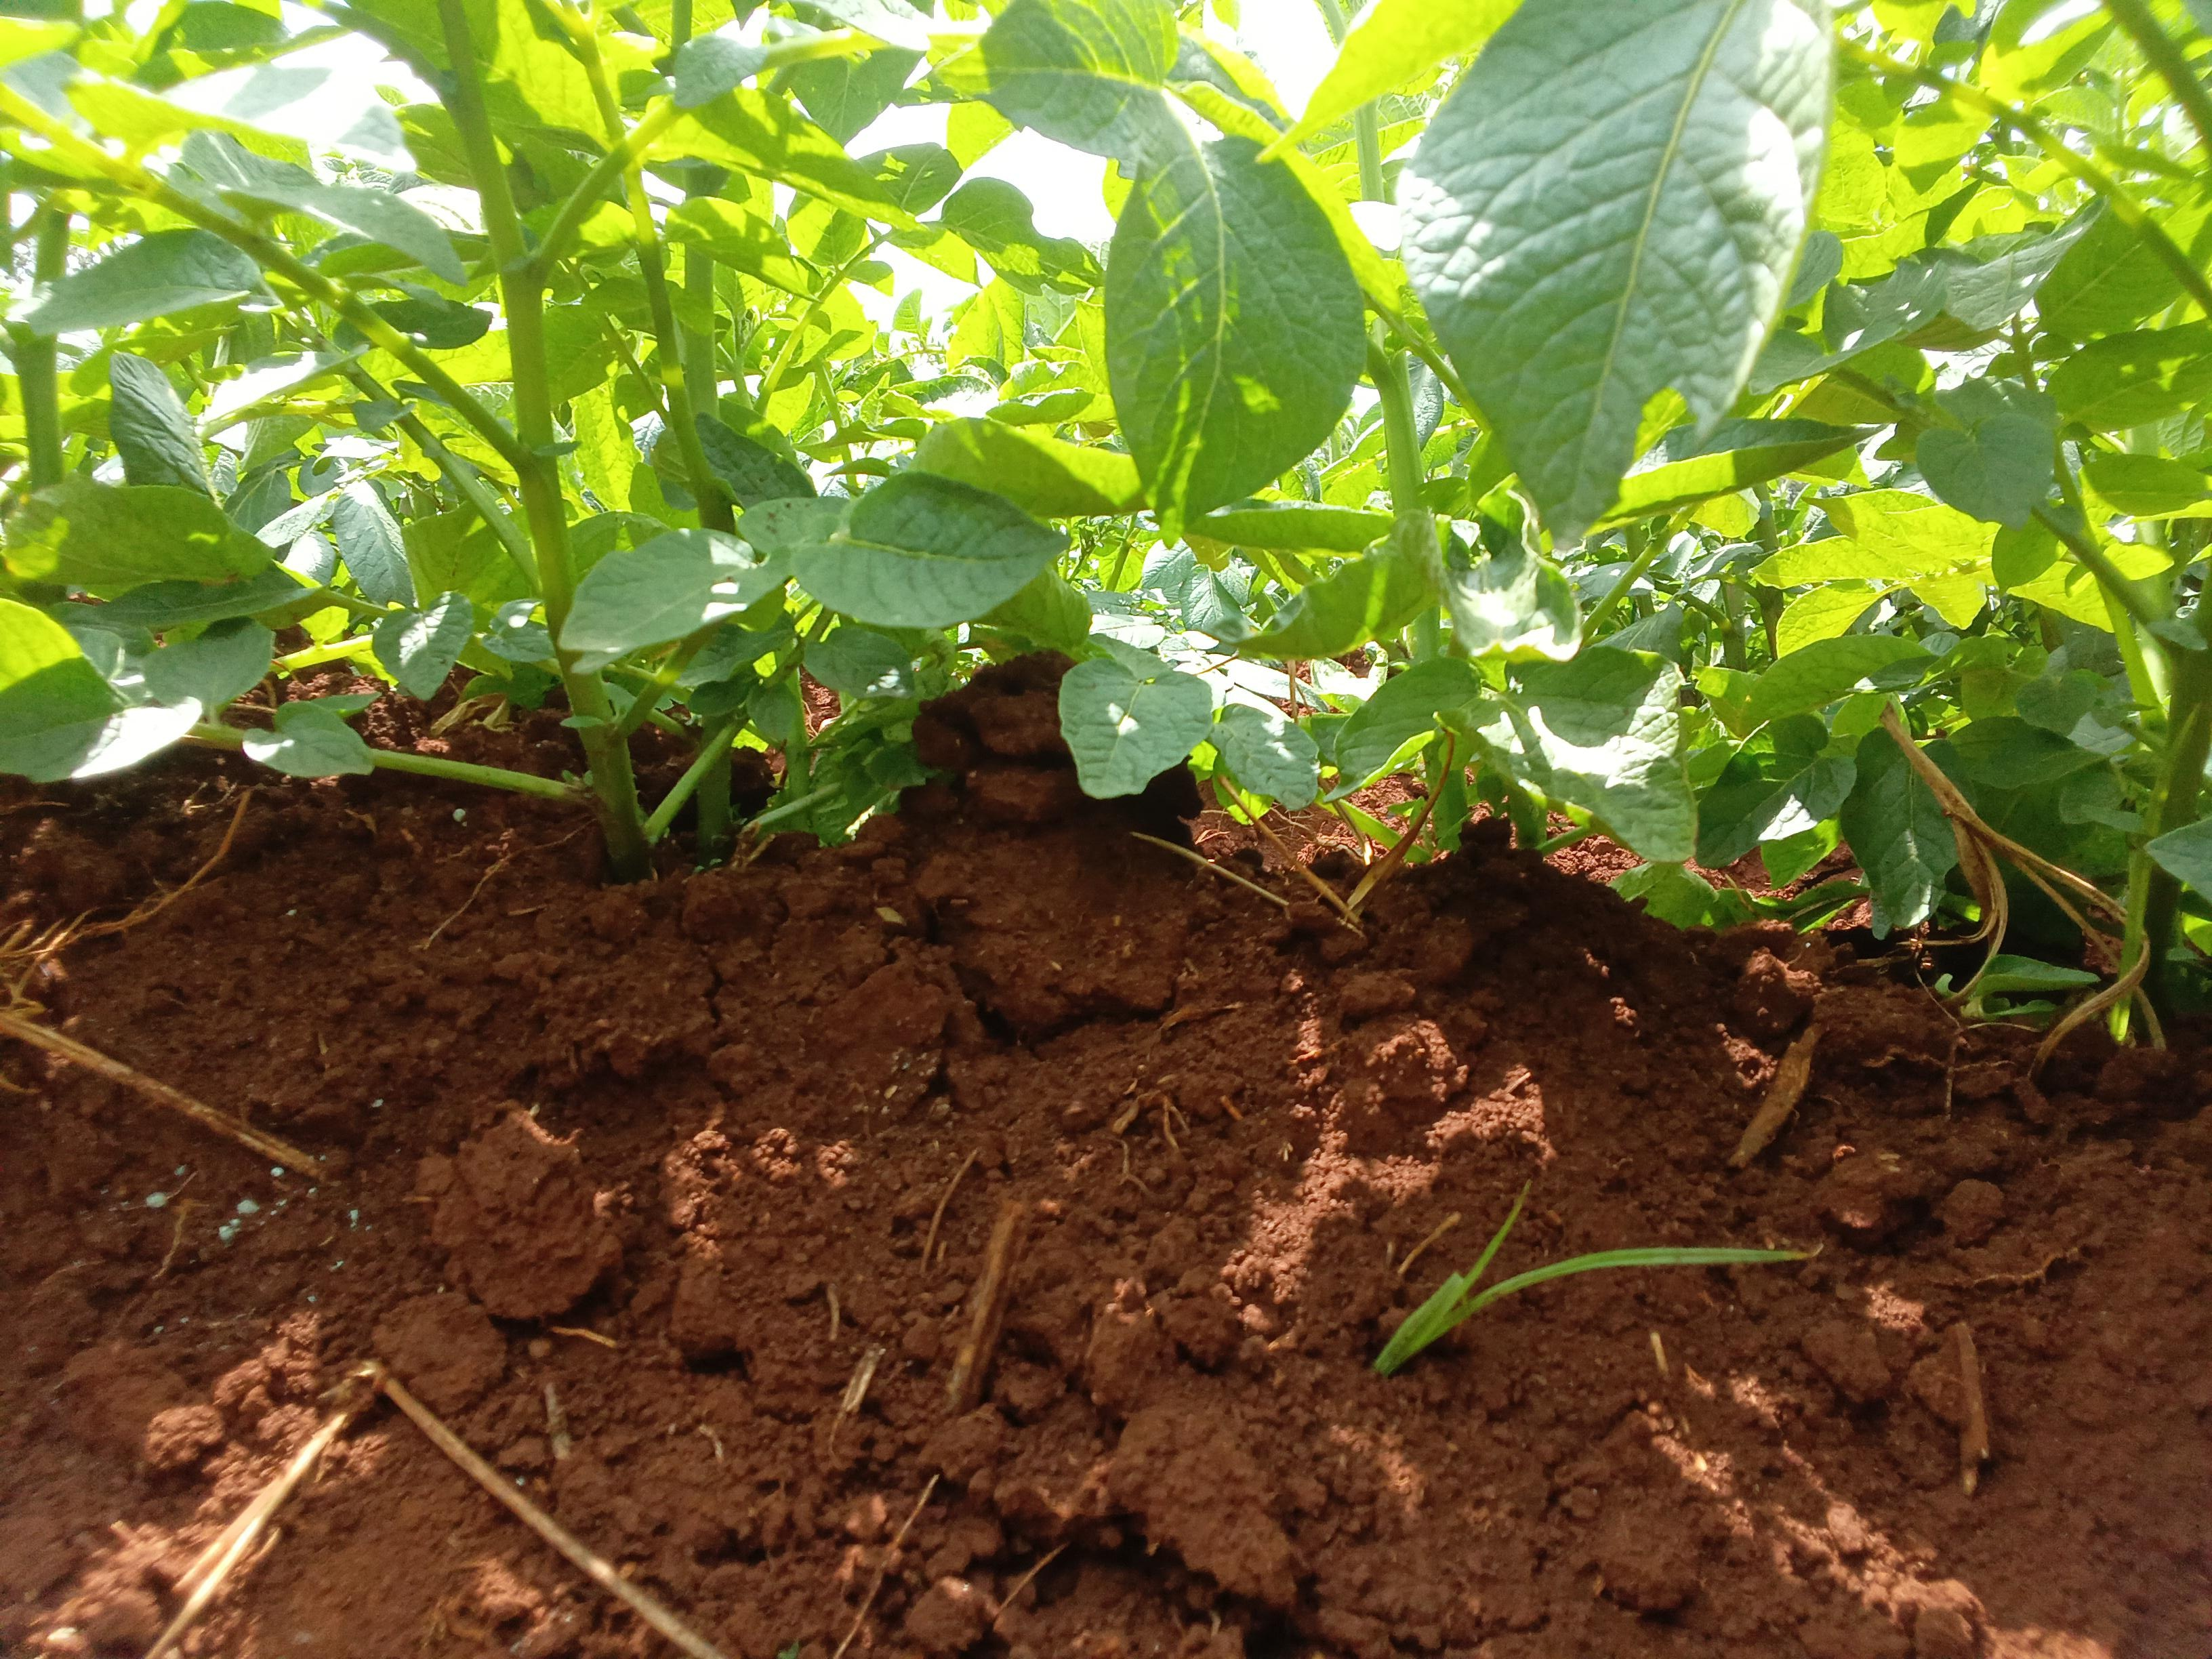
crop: potato
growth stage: vegetative
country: Kenya
